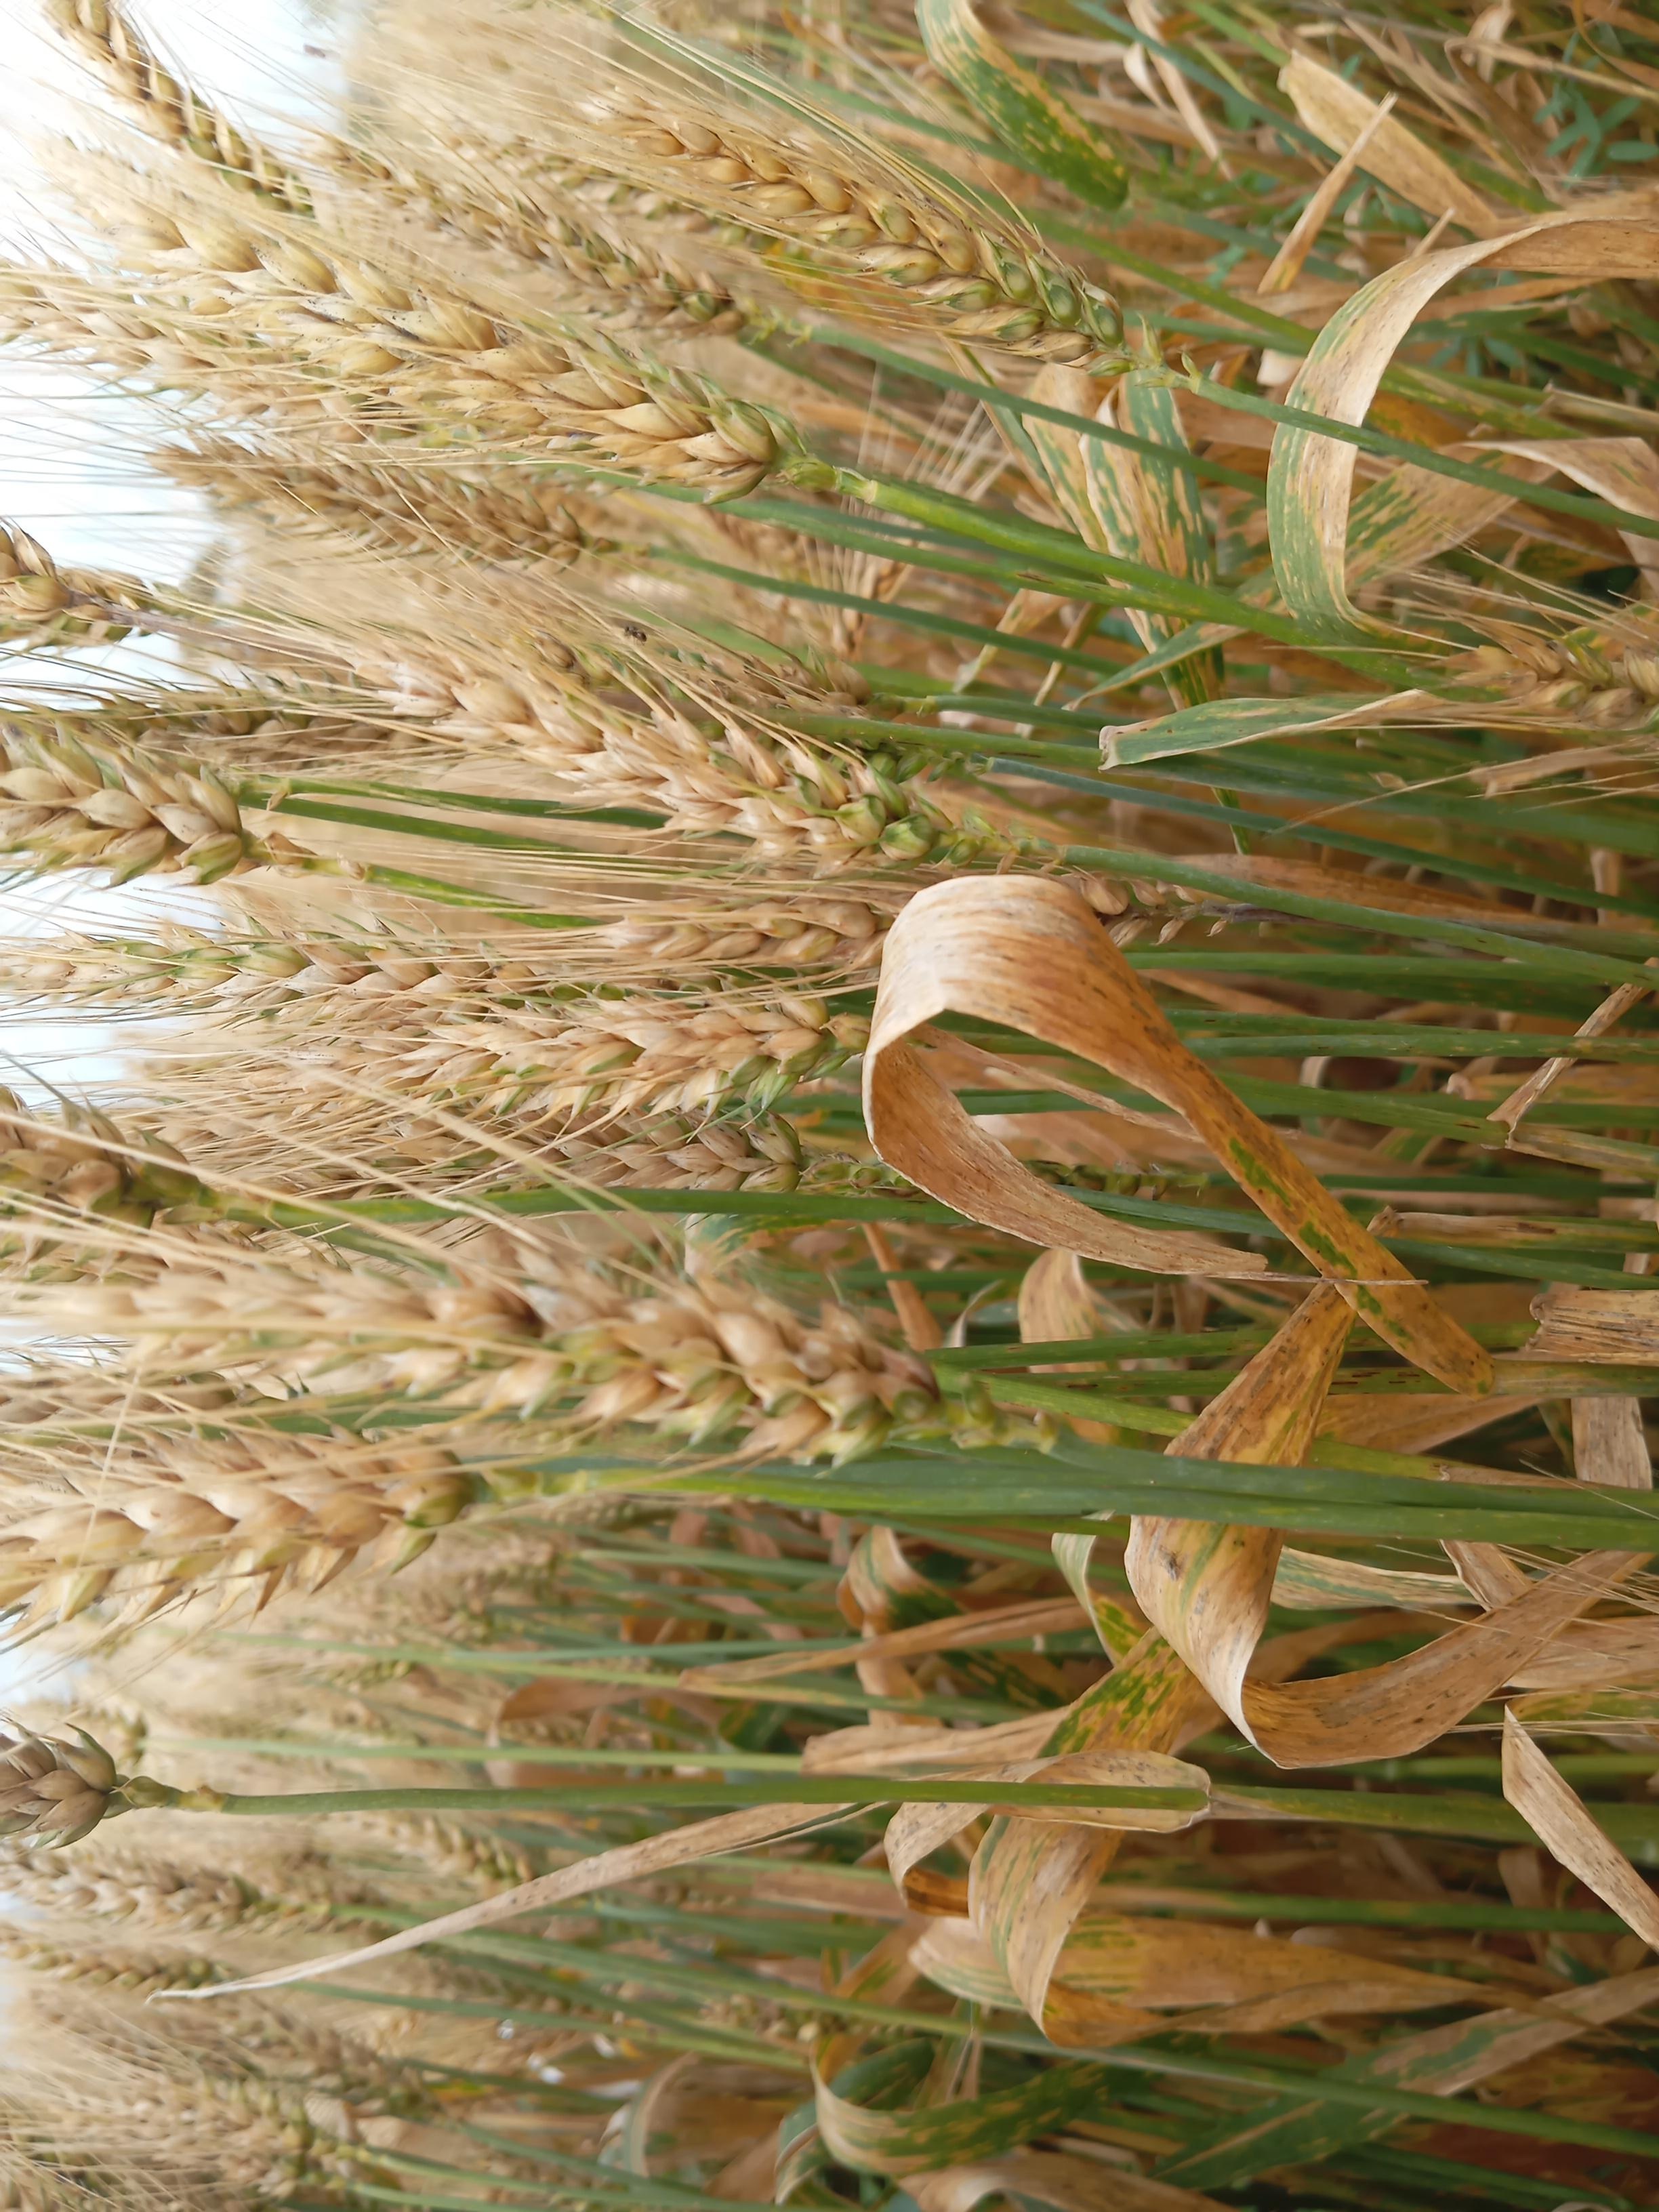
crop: wheat
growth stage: maturity
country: Kenya
